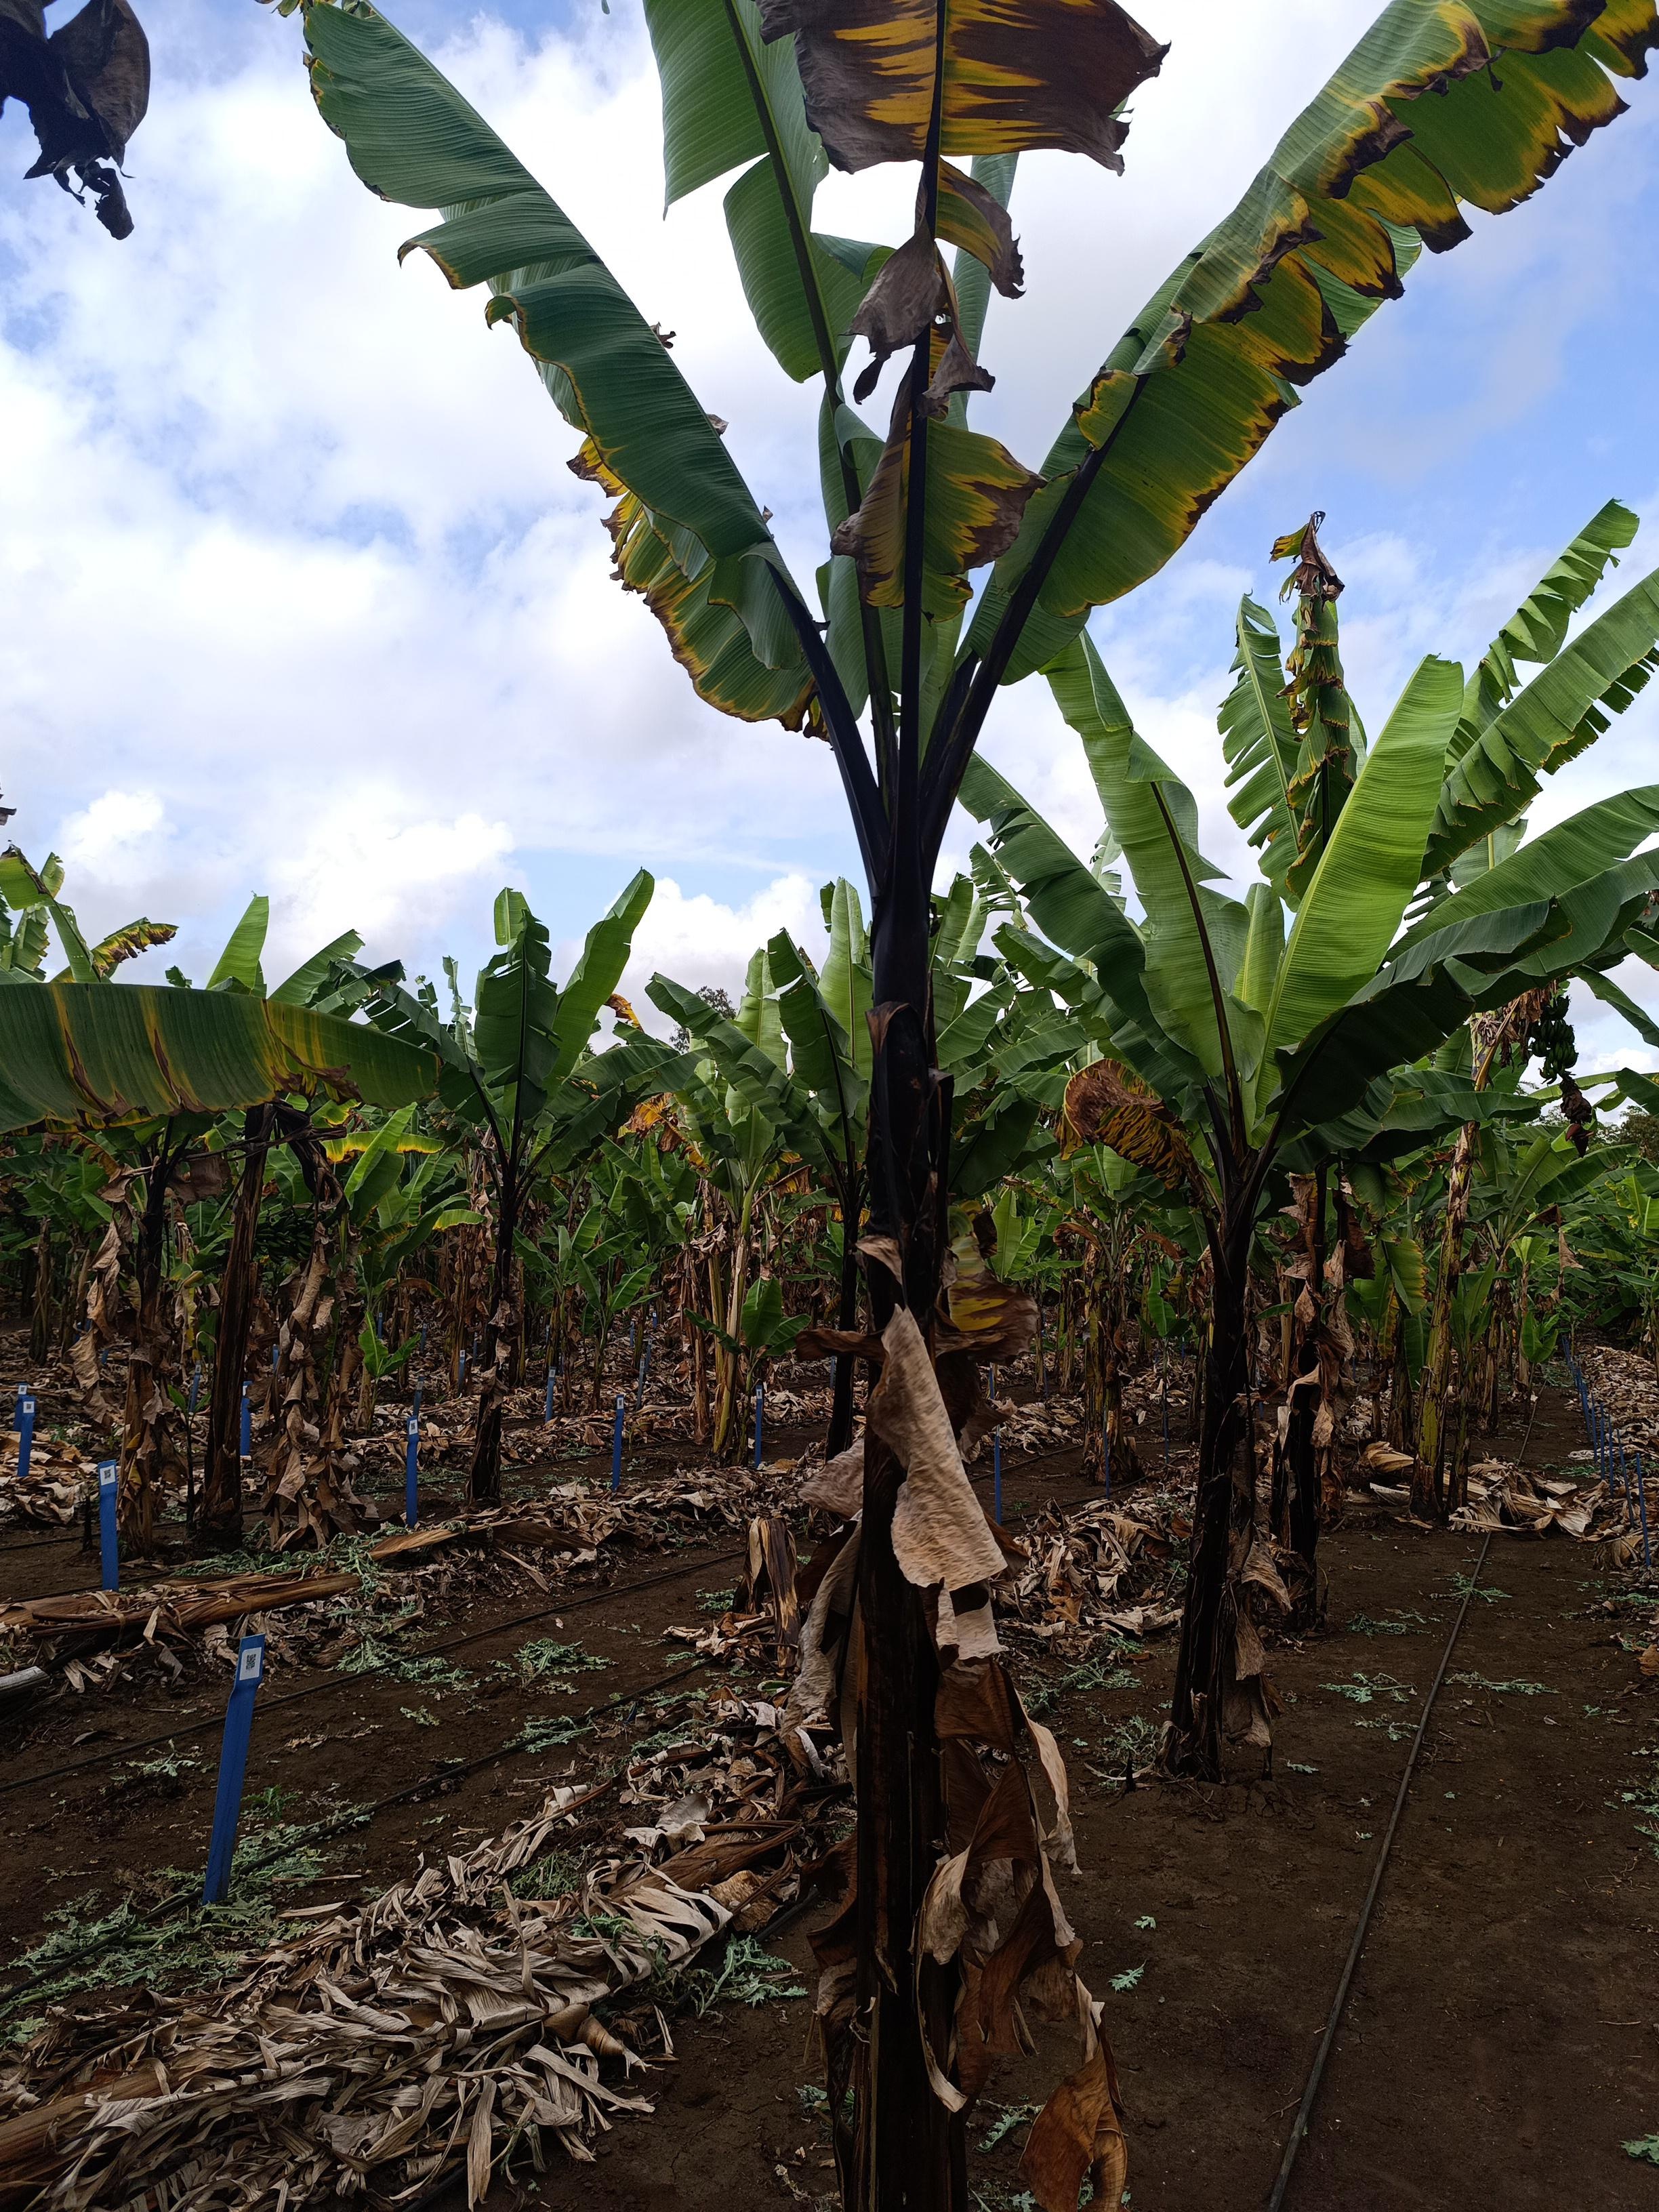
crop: banana
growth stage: vegetative
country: Tanzania
